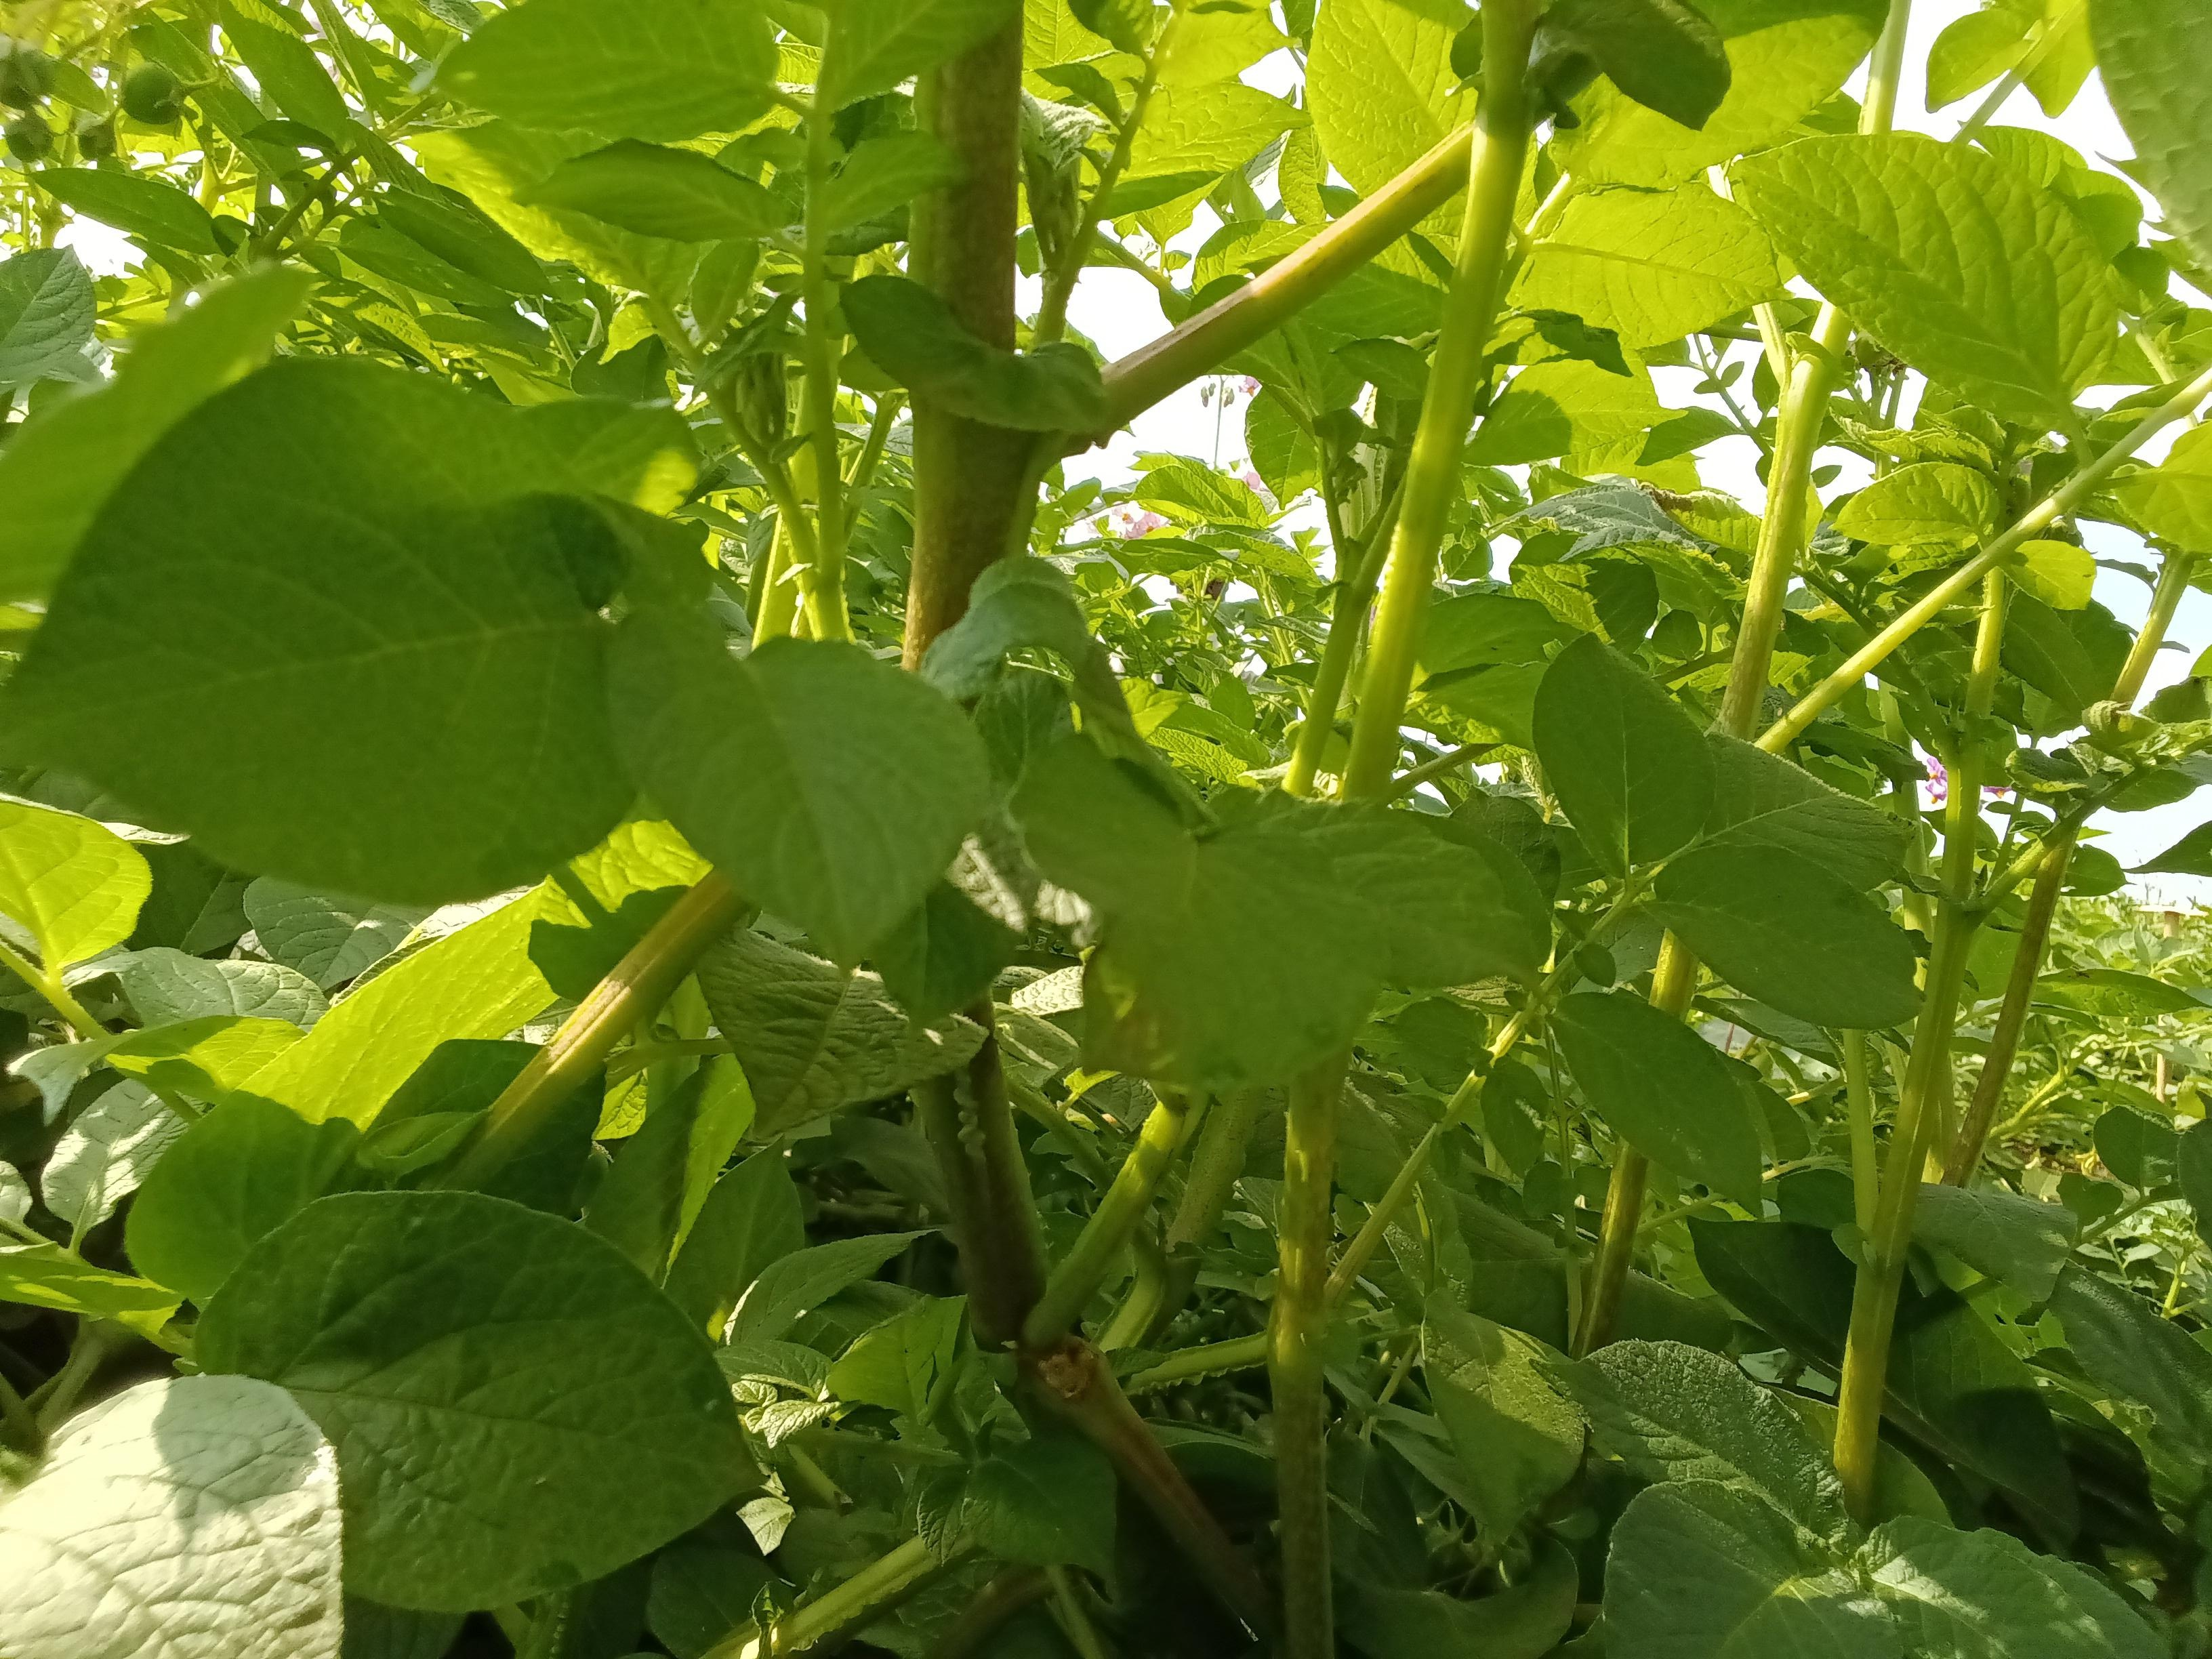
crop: potato
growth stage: maturity
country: Kenya
